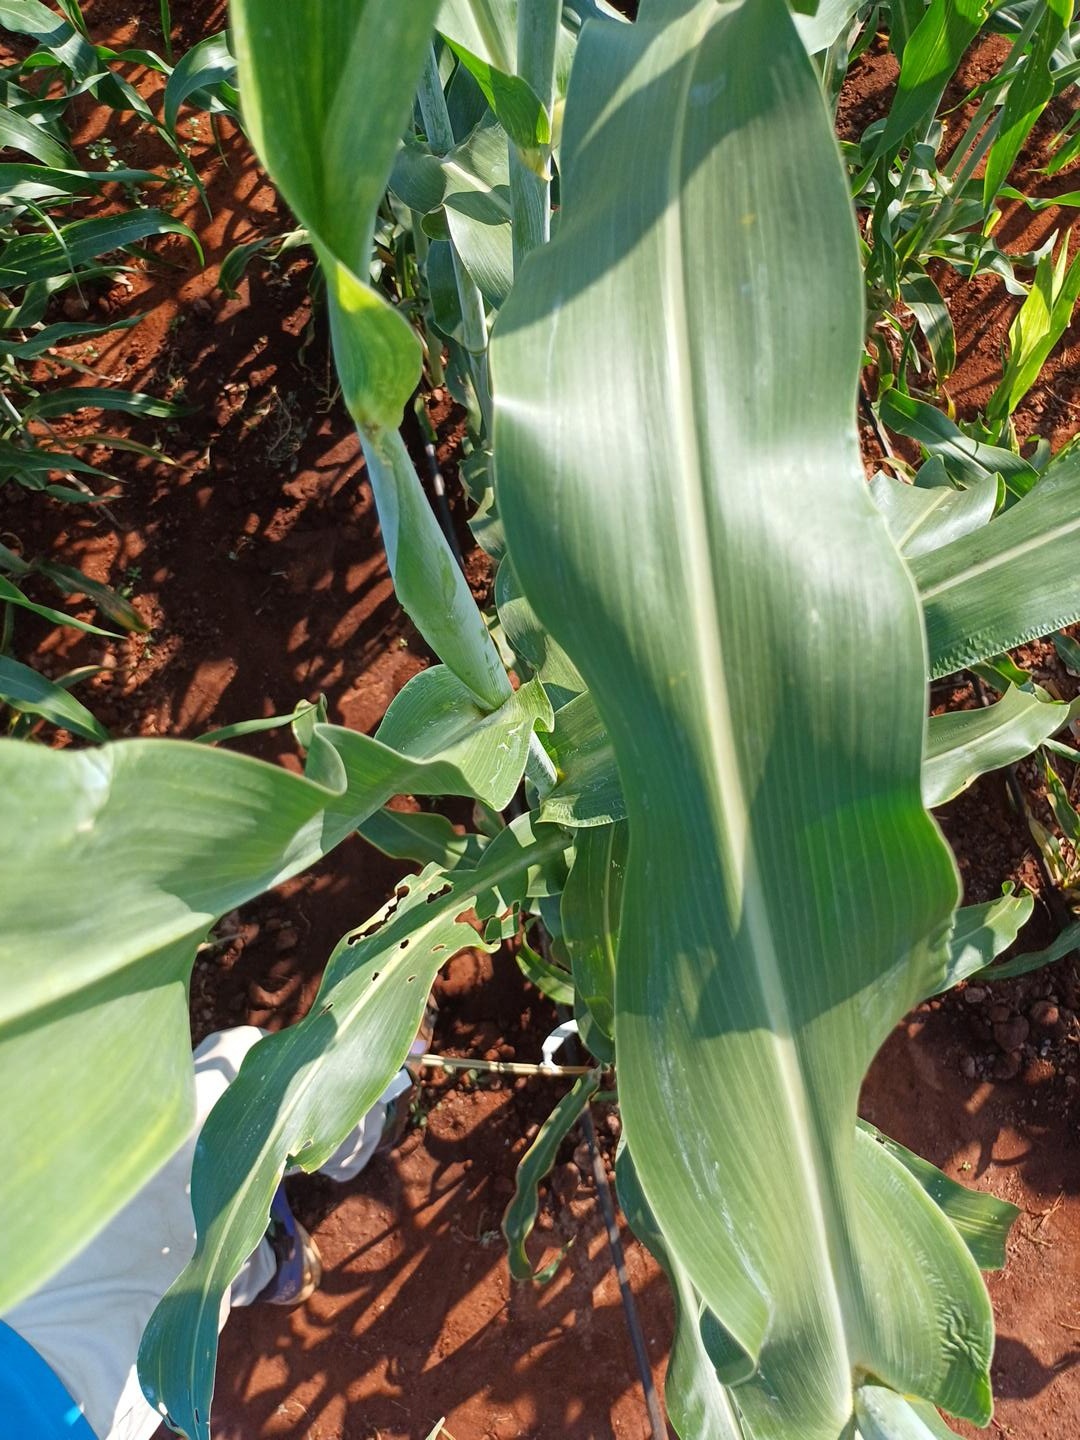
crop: sorghum
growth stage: heading tuber
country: Kenya
